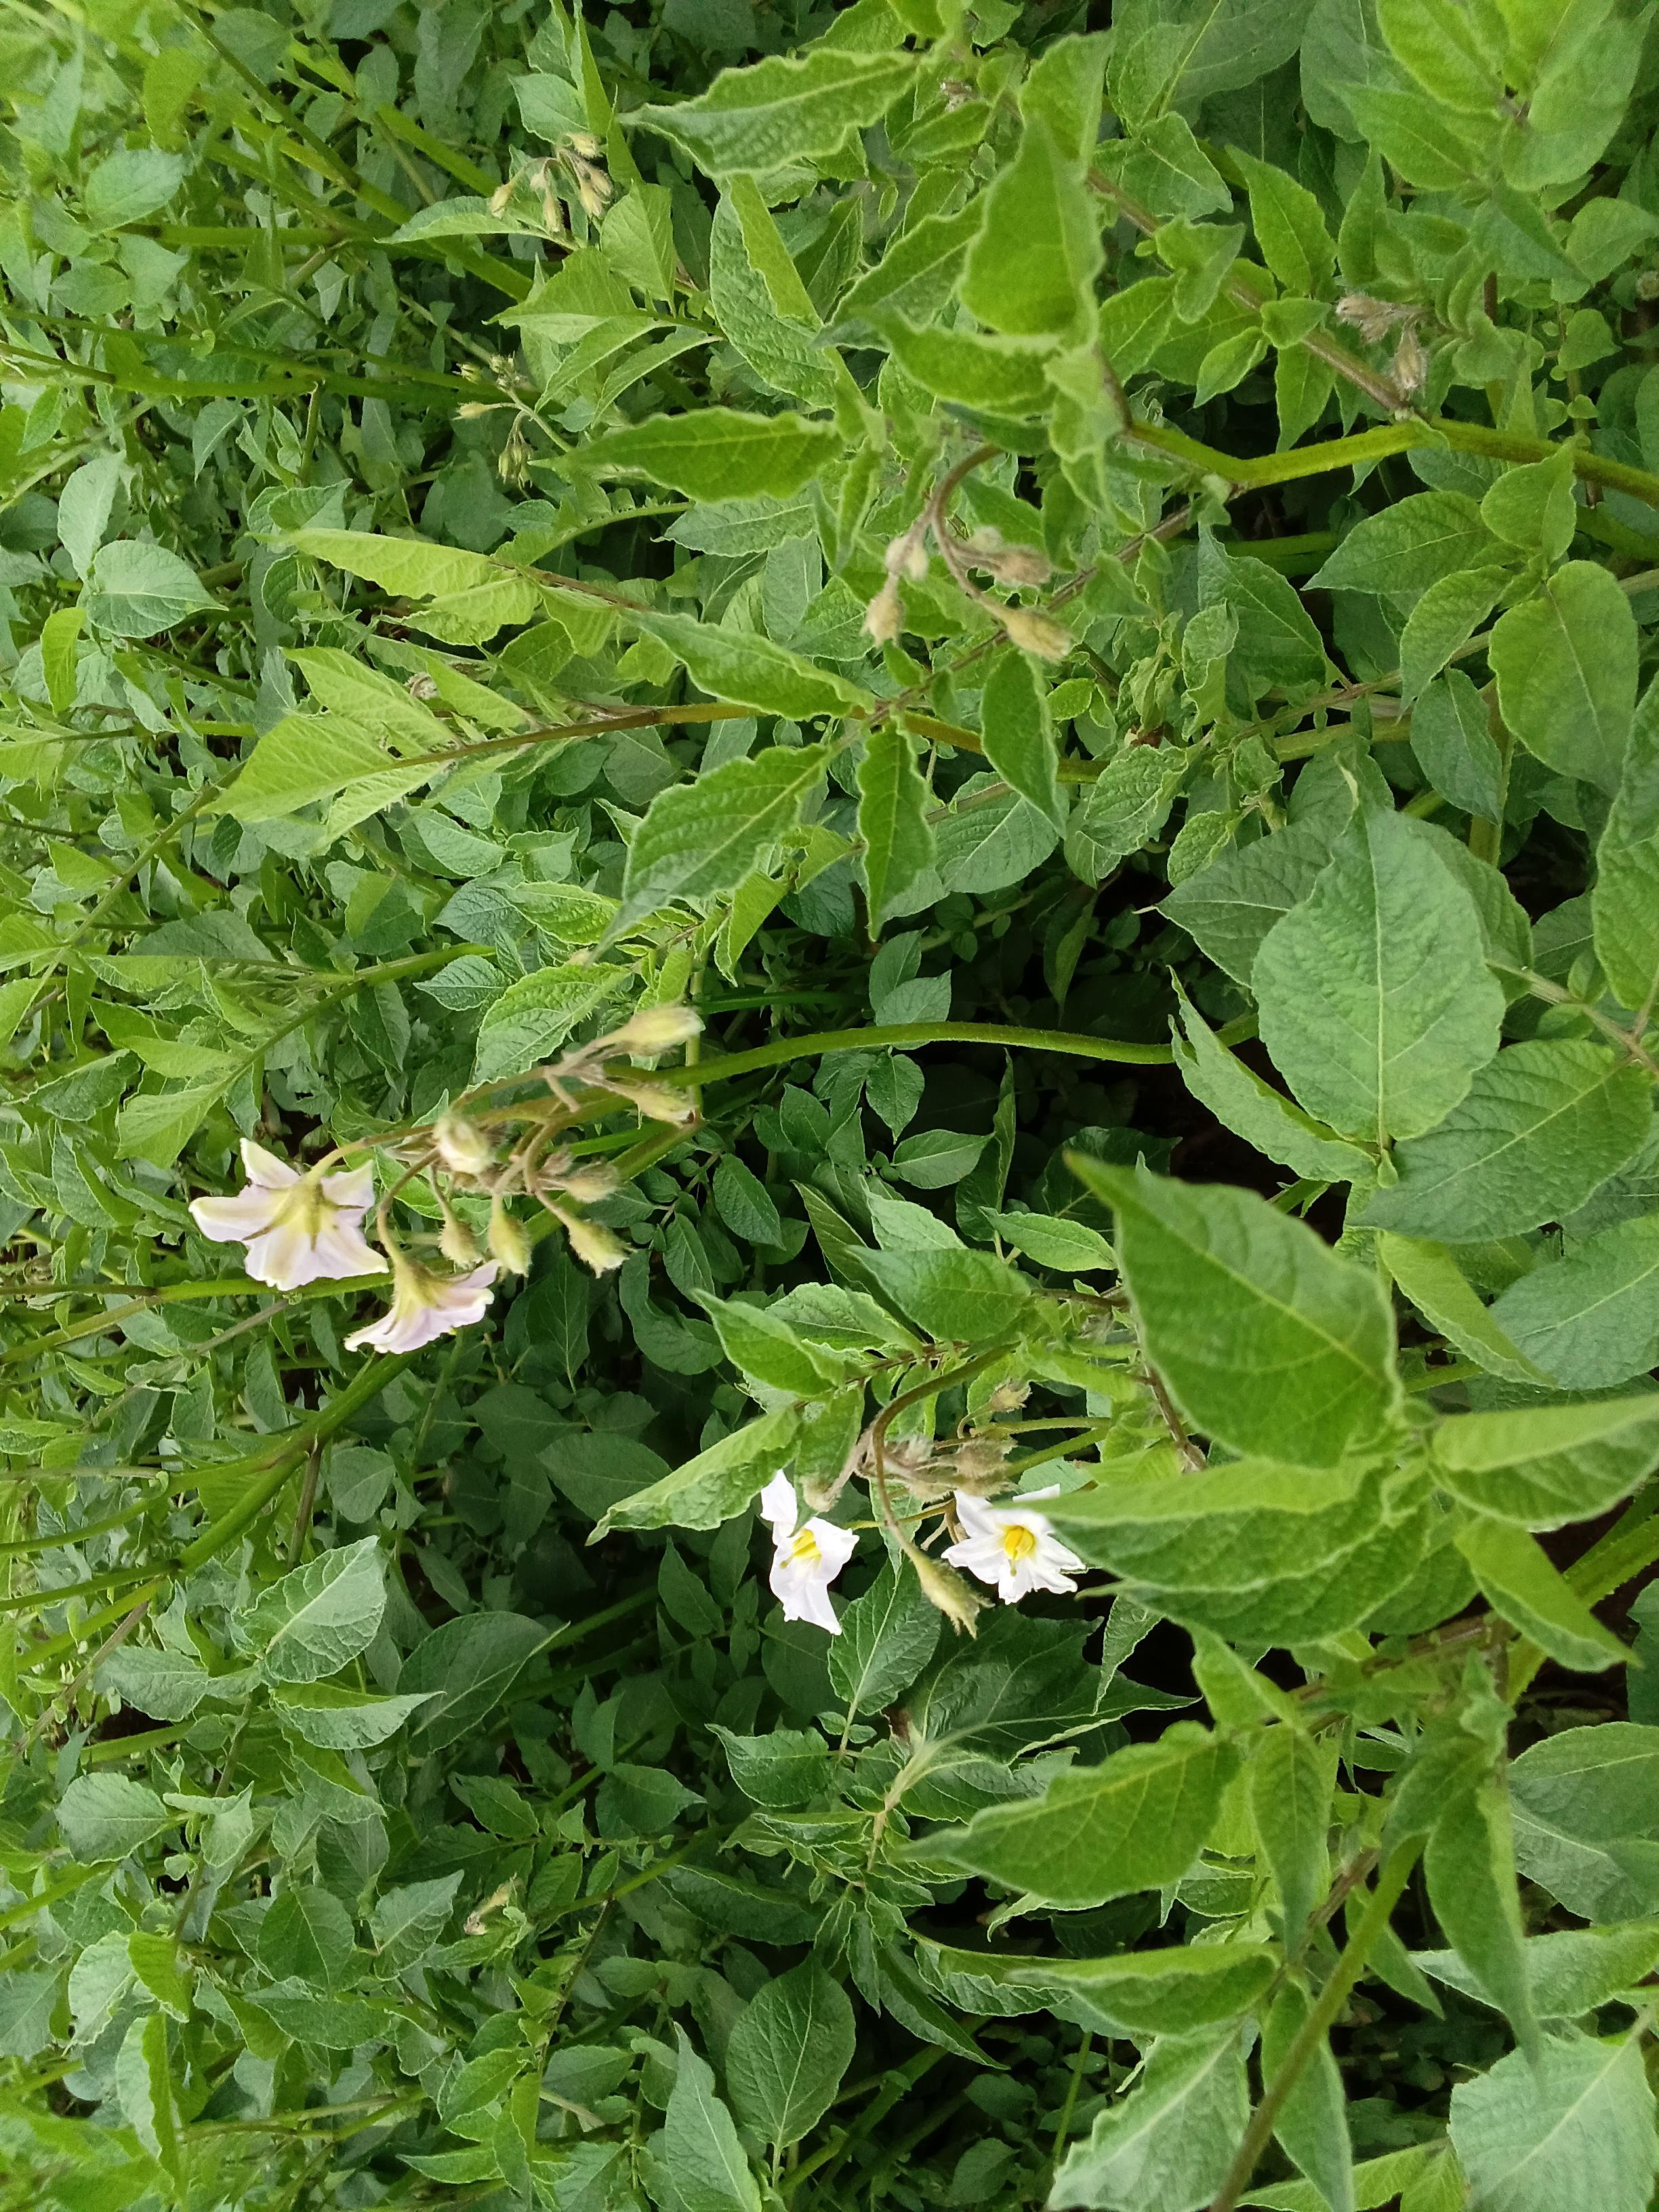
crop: potato
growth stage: flowering
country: Kenya
